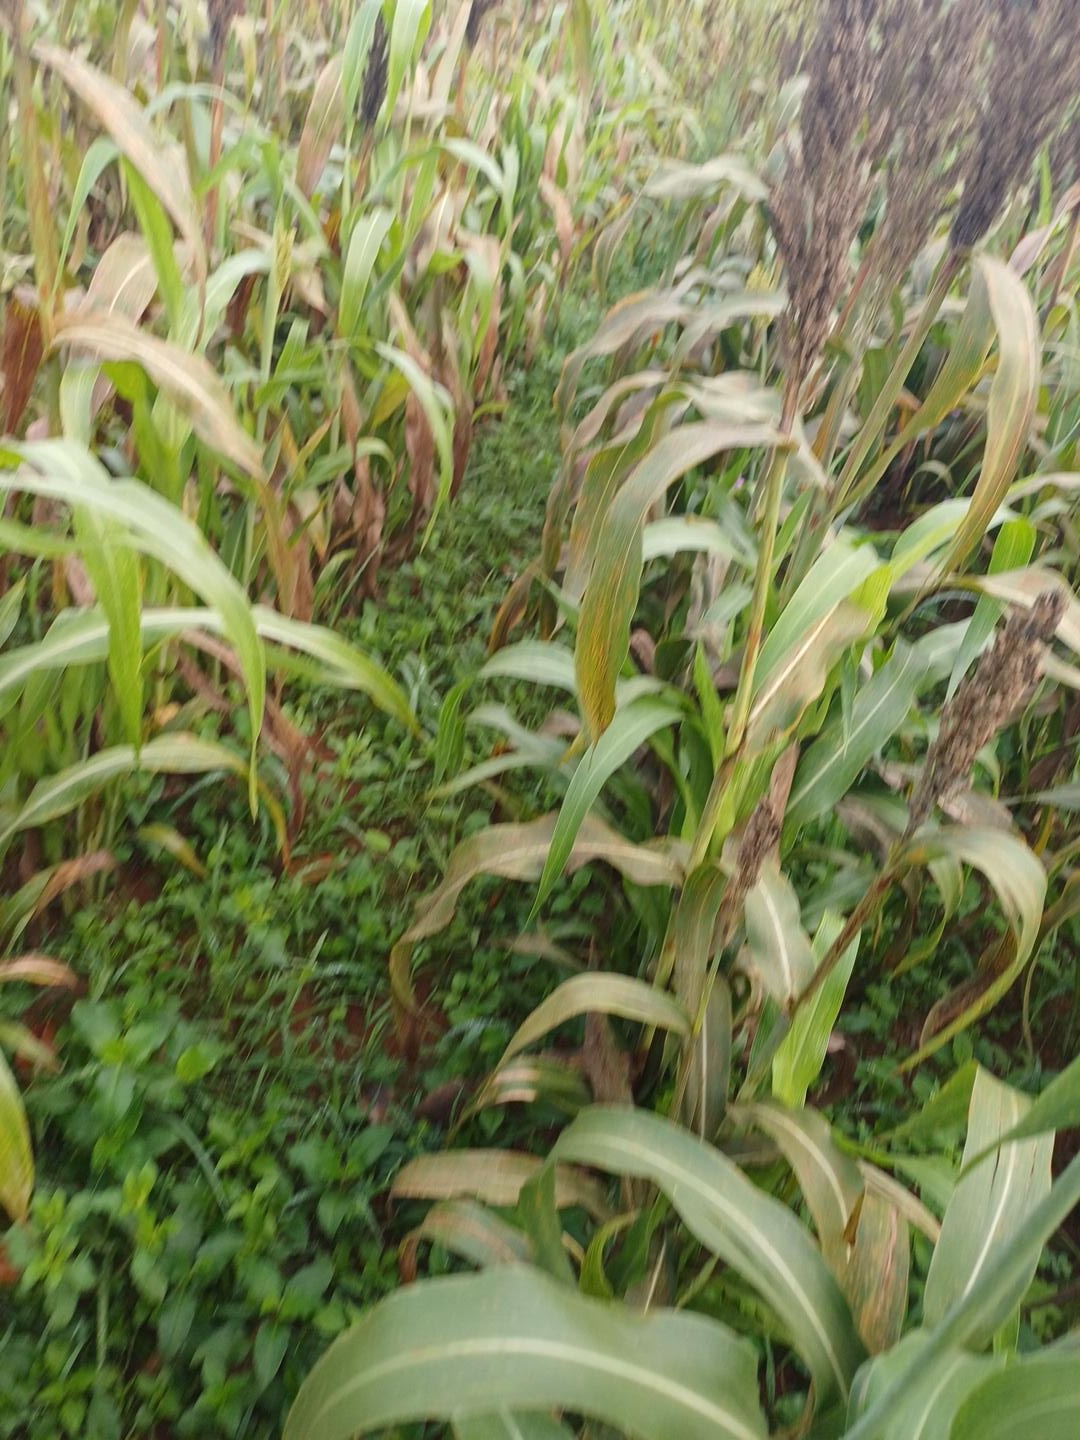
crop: sorghum
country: Kenya
